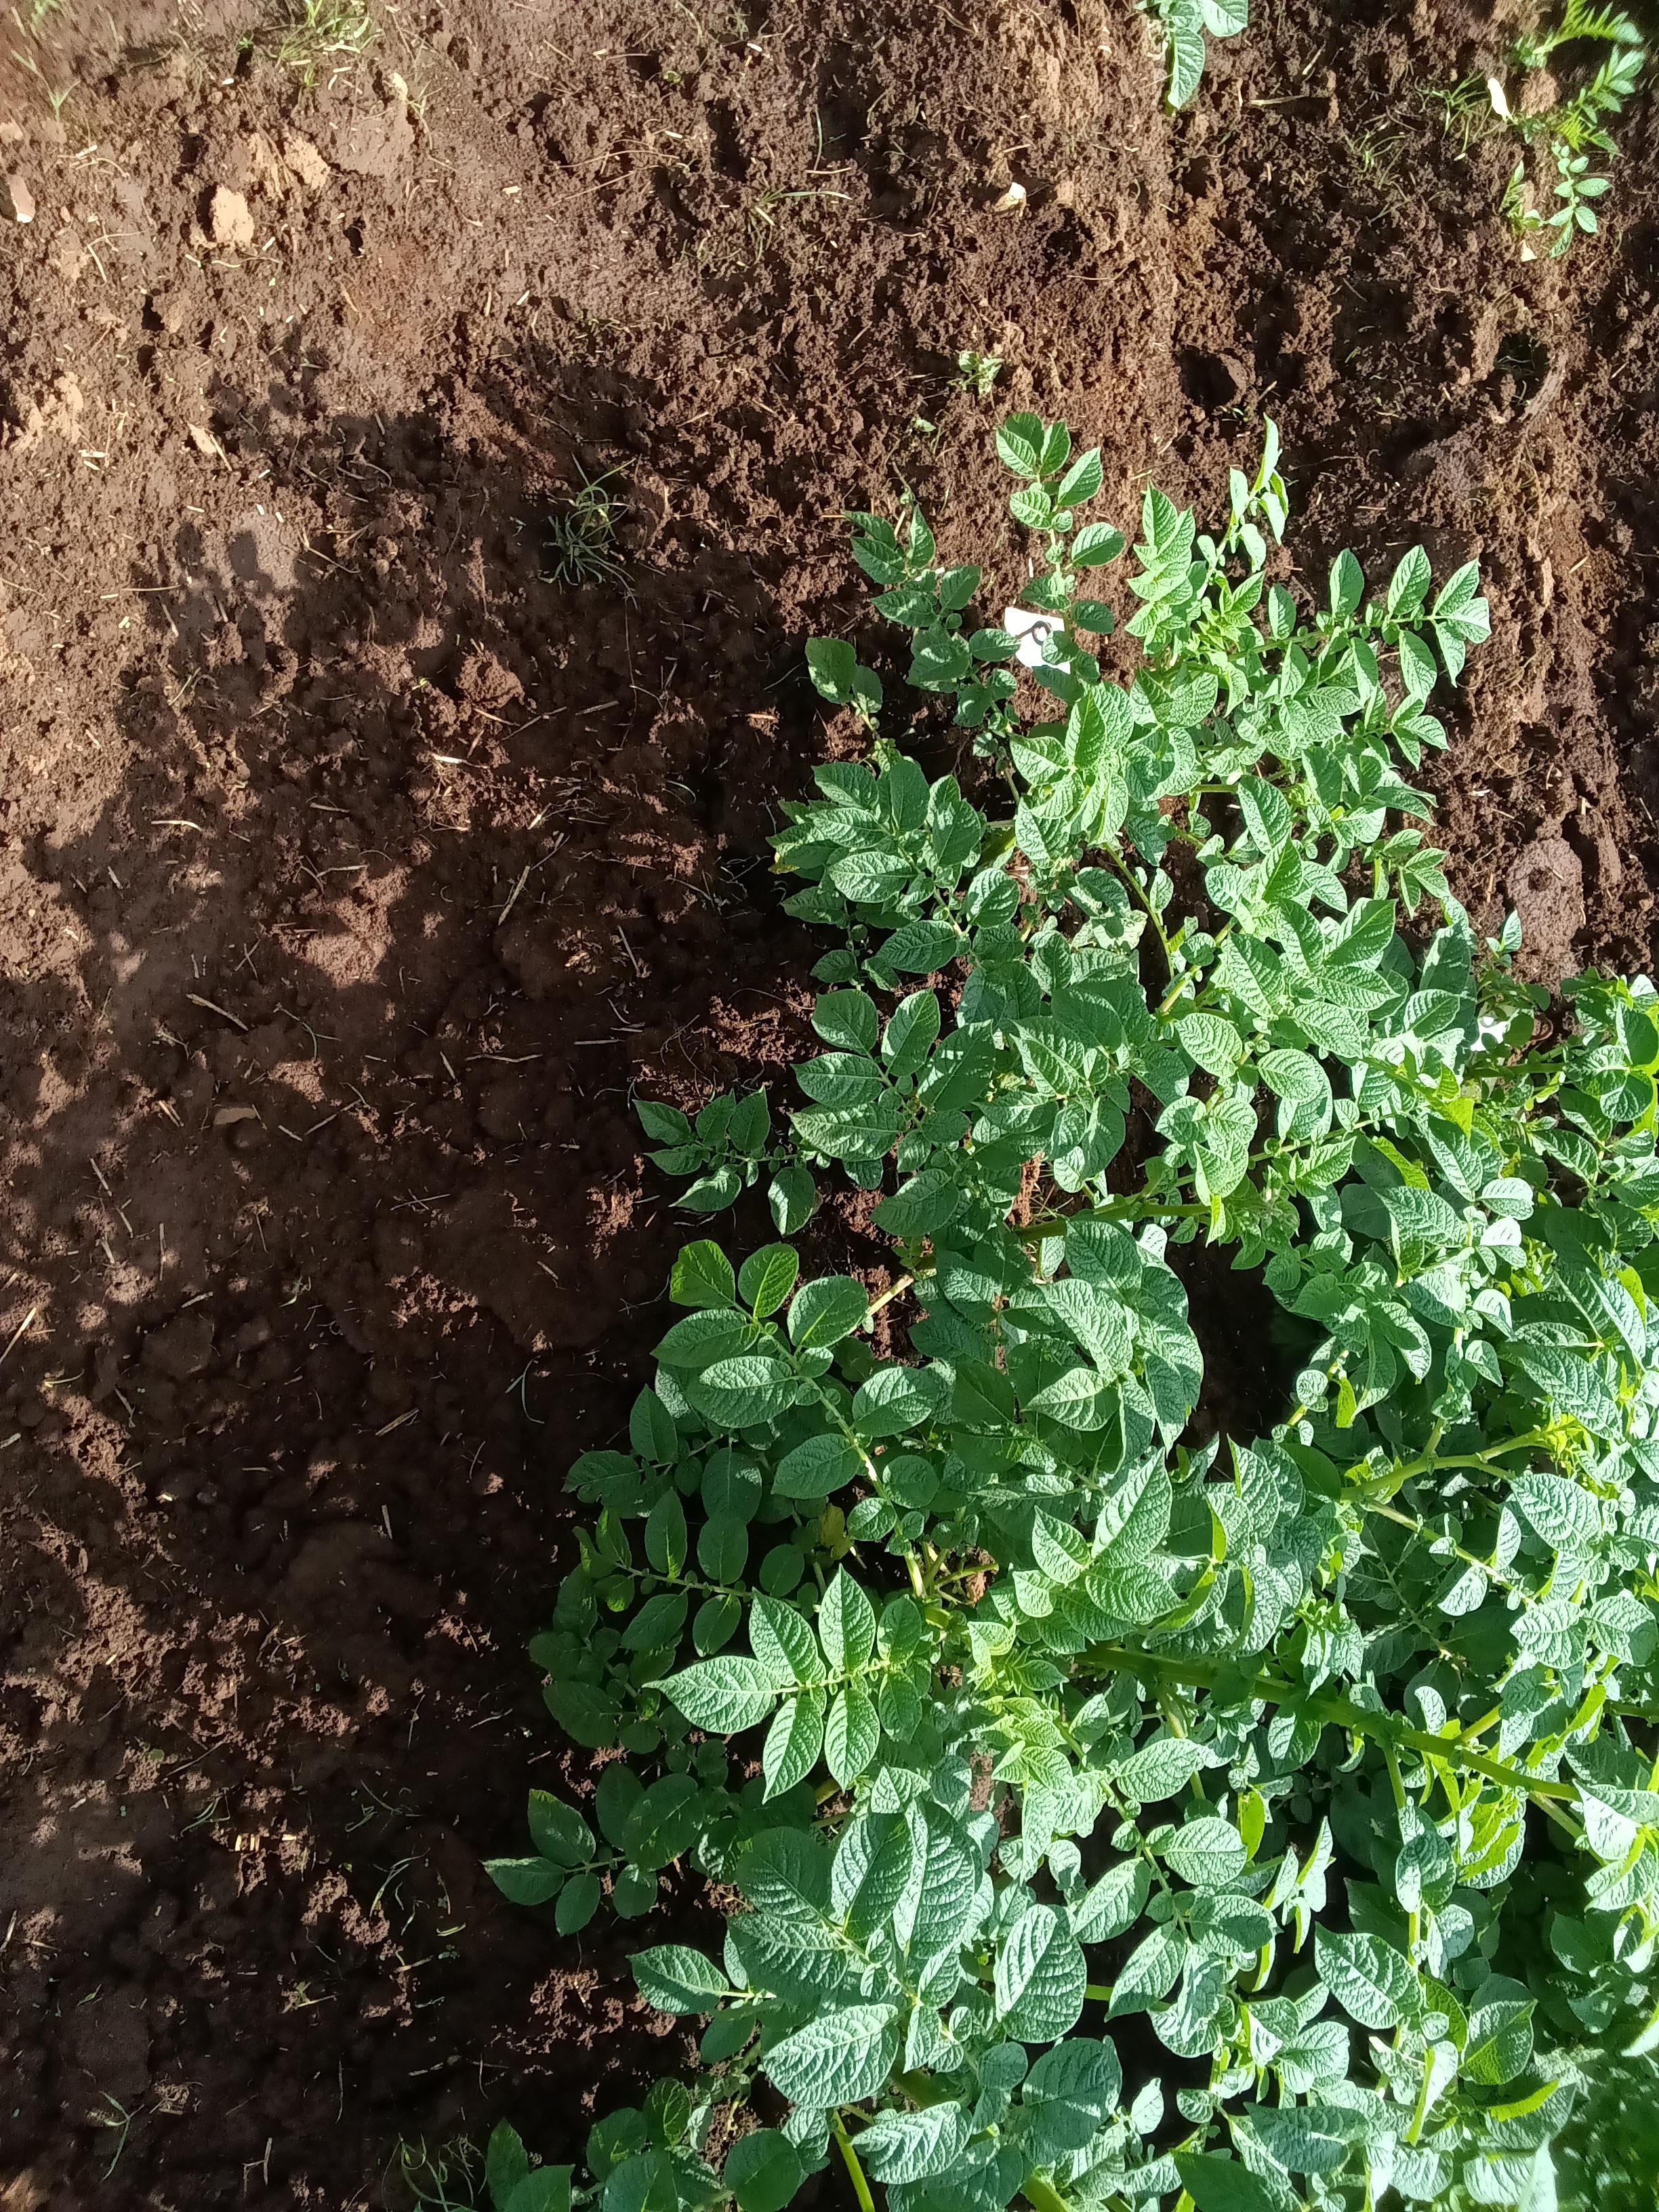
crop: potato
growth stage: vegetative
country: Kenya
